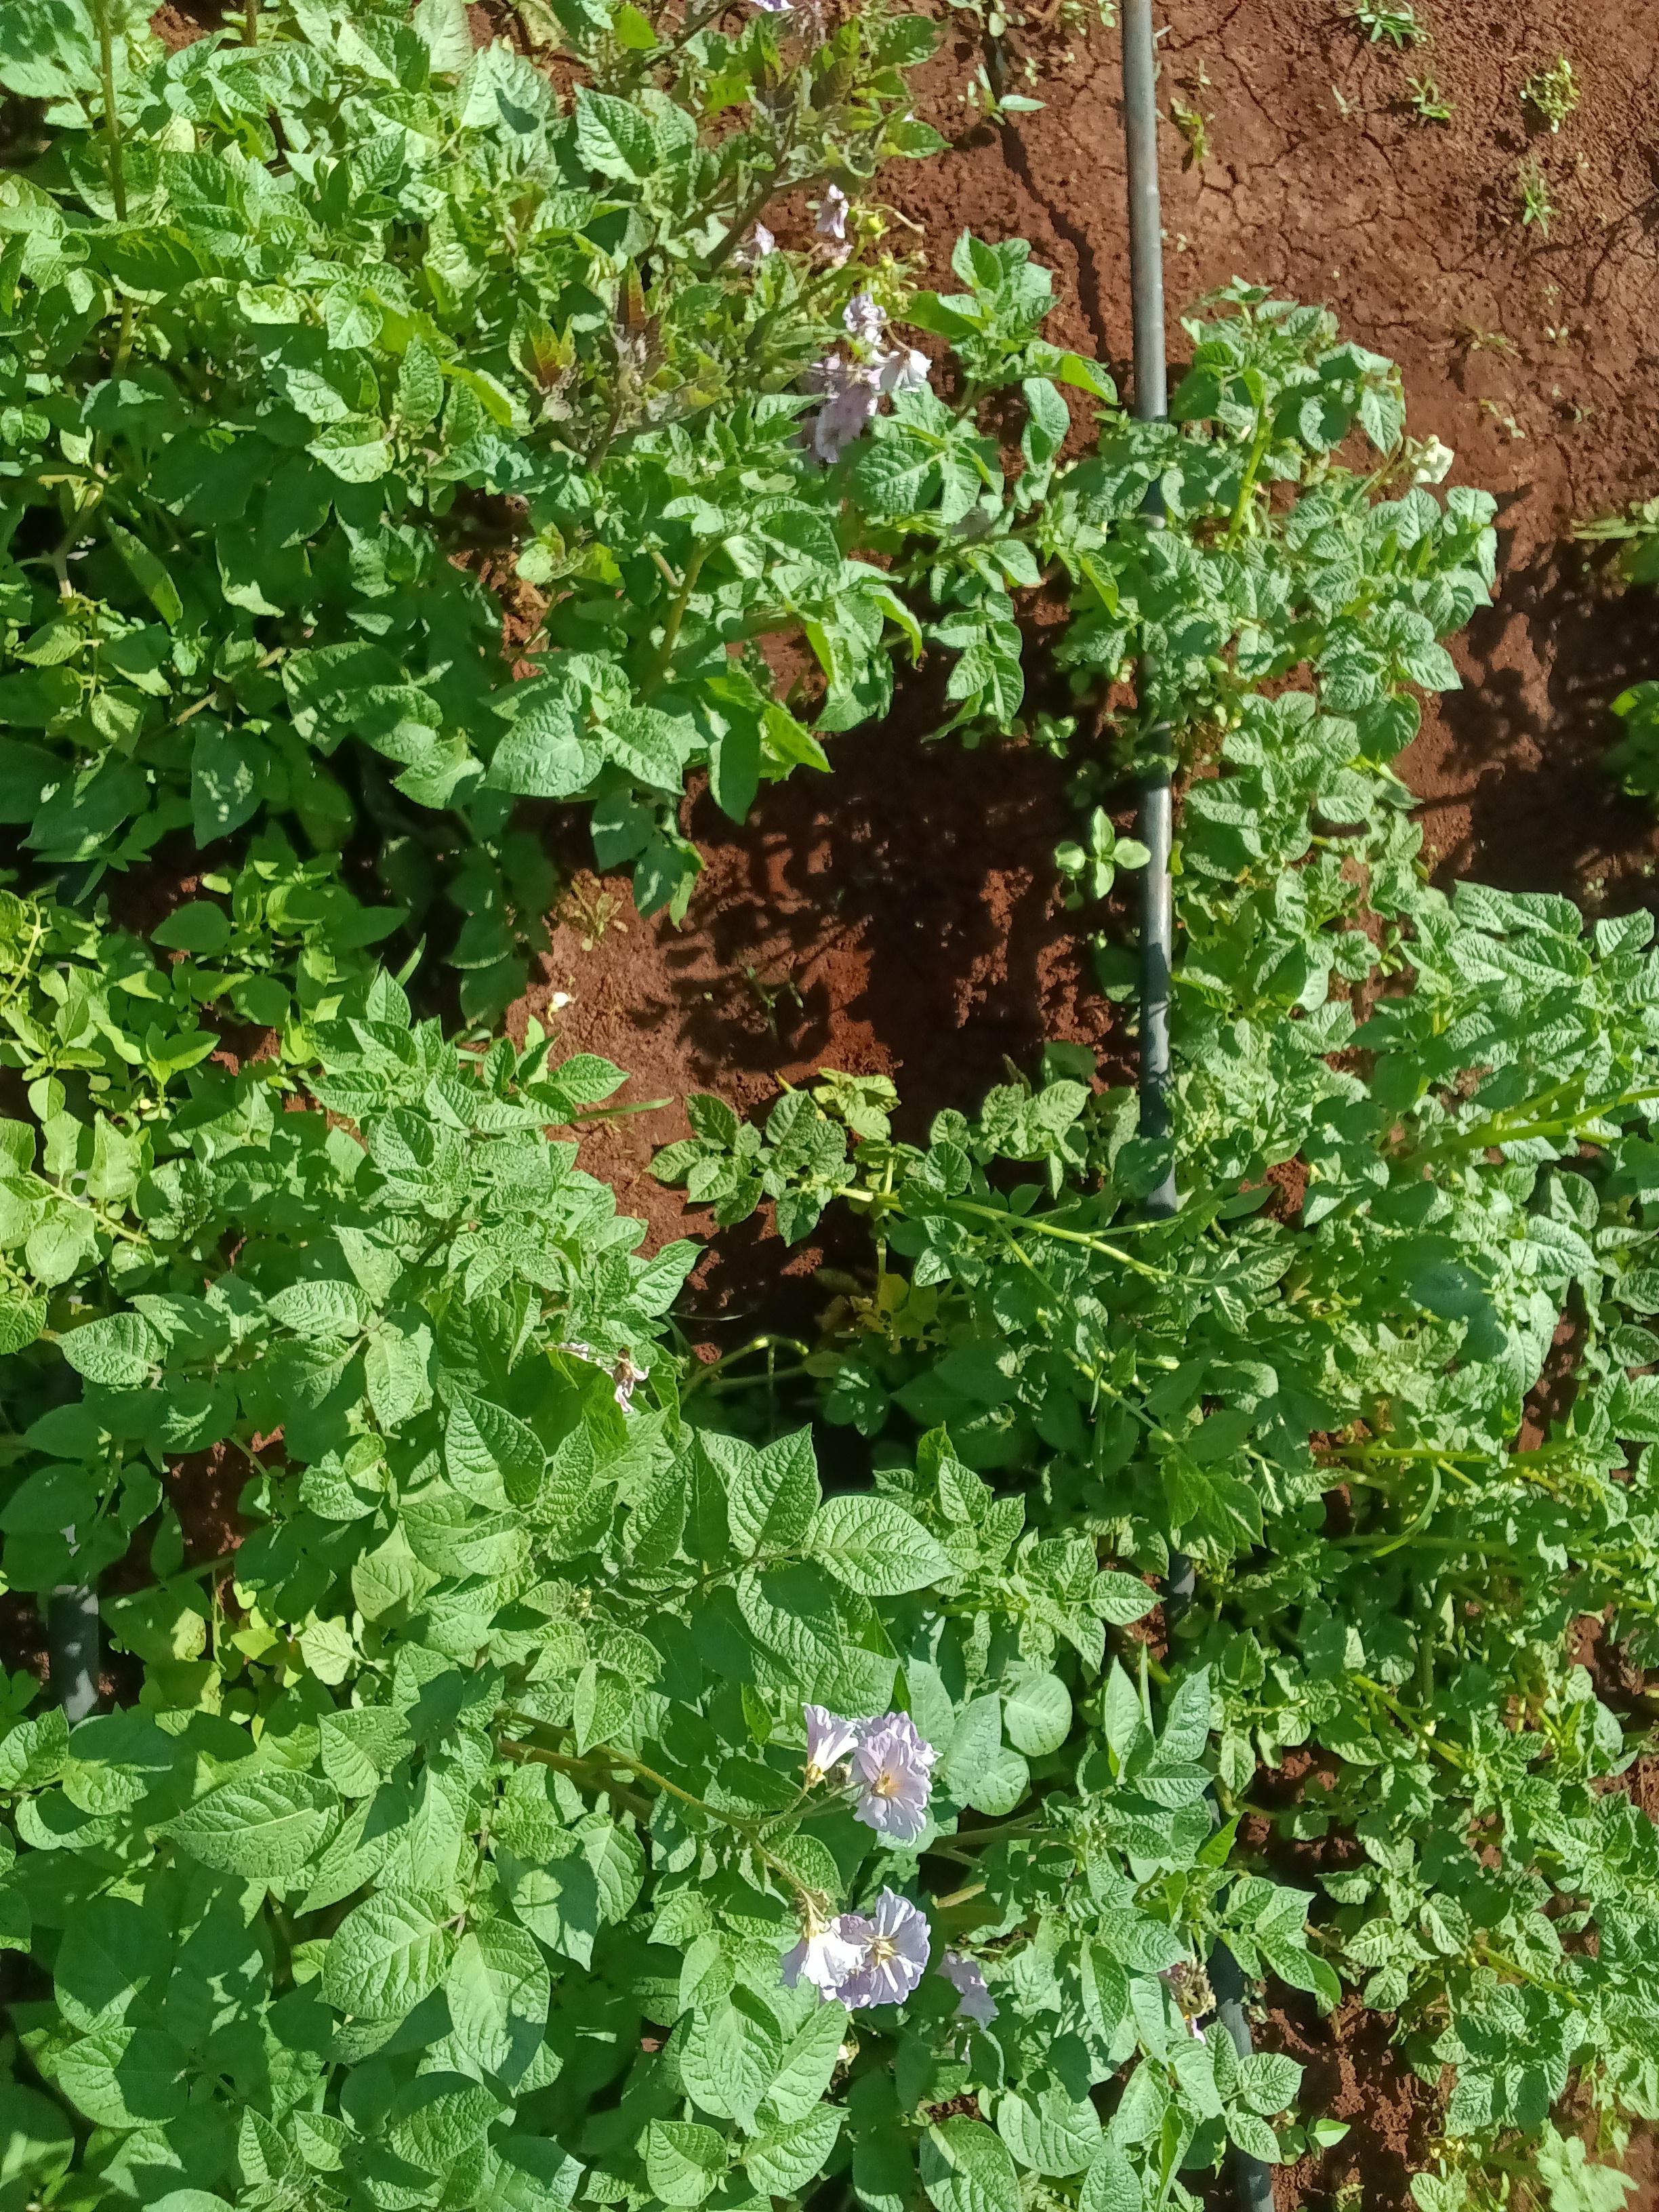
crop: potato
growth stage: flowering
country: Kenya
